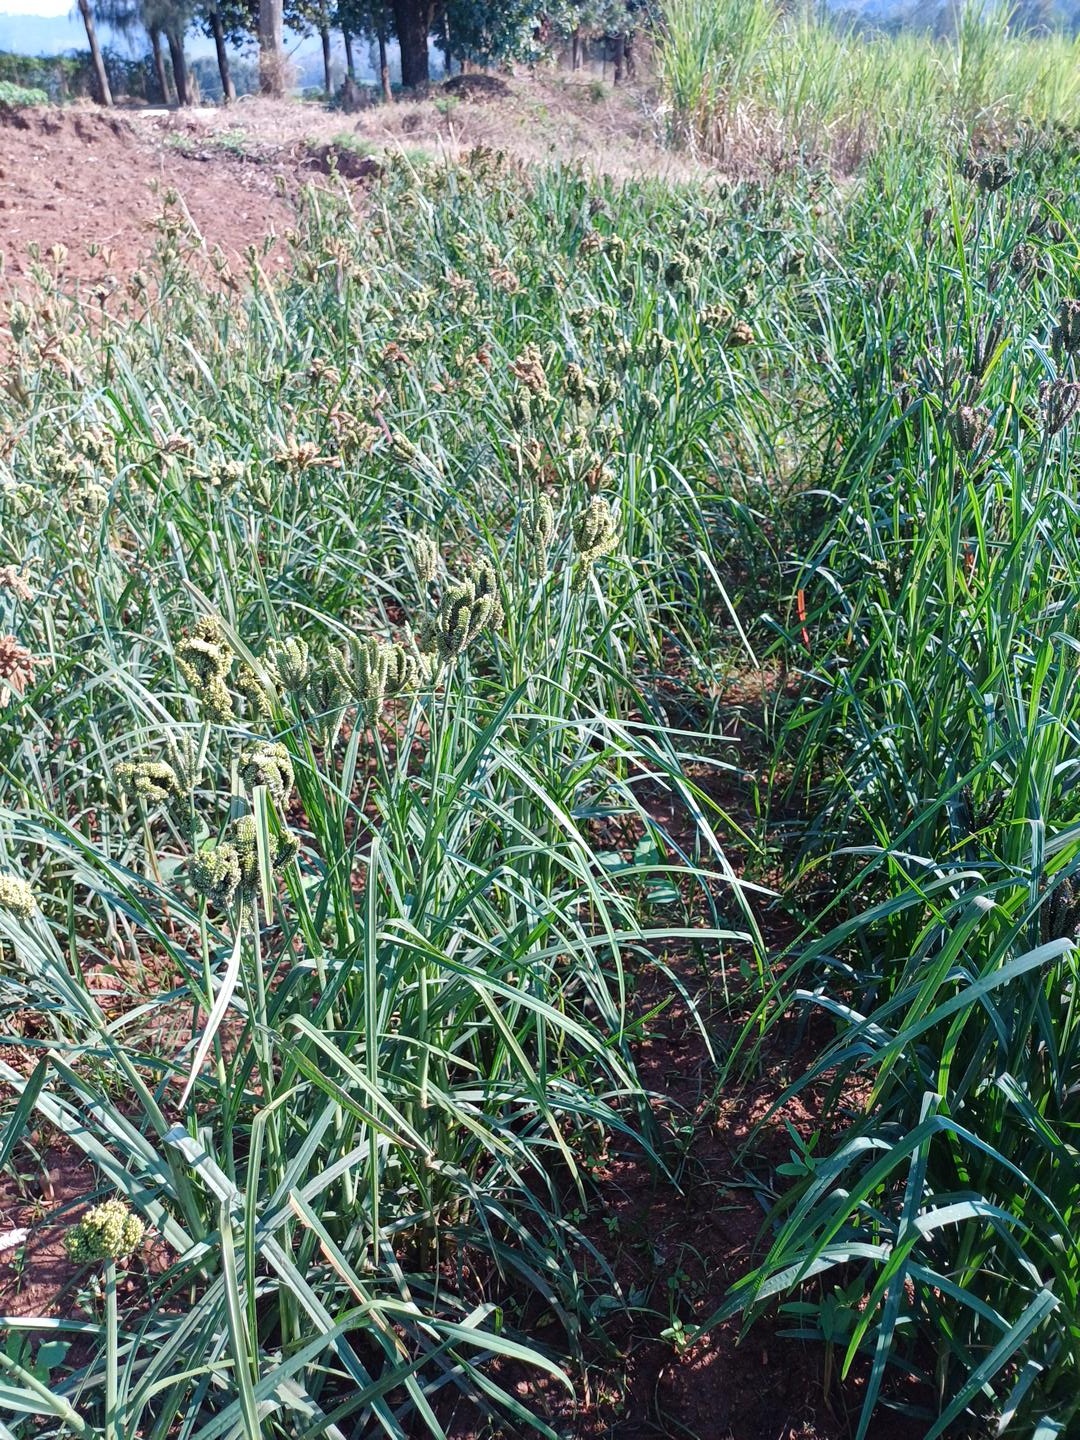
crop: finger millet
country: Kenya
